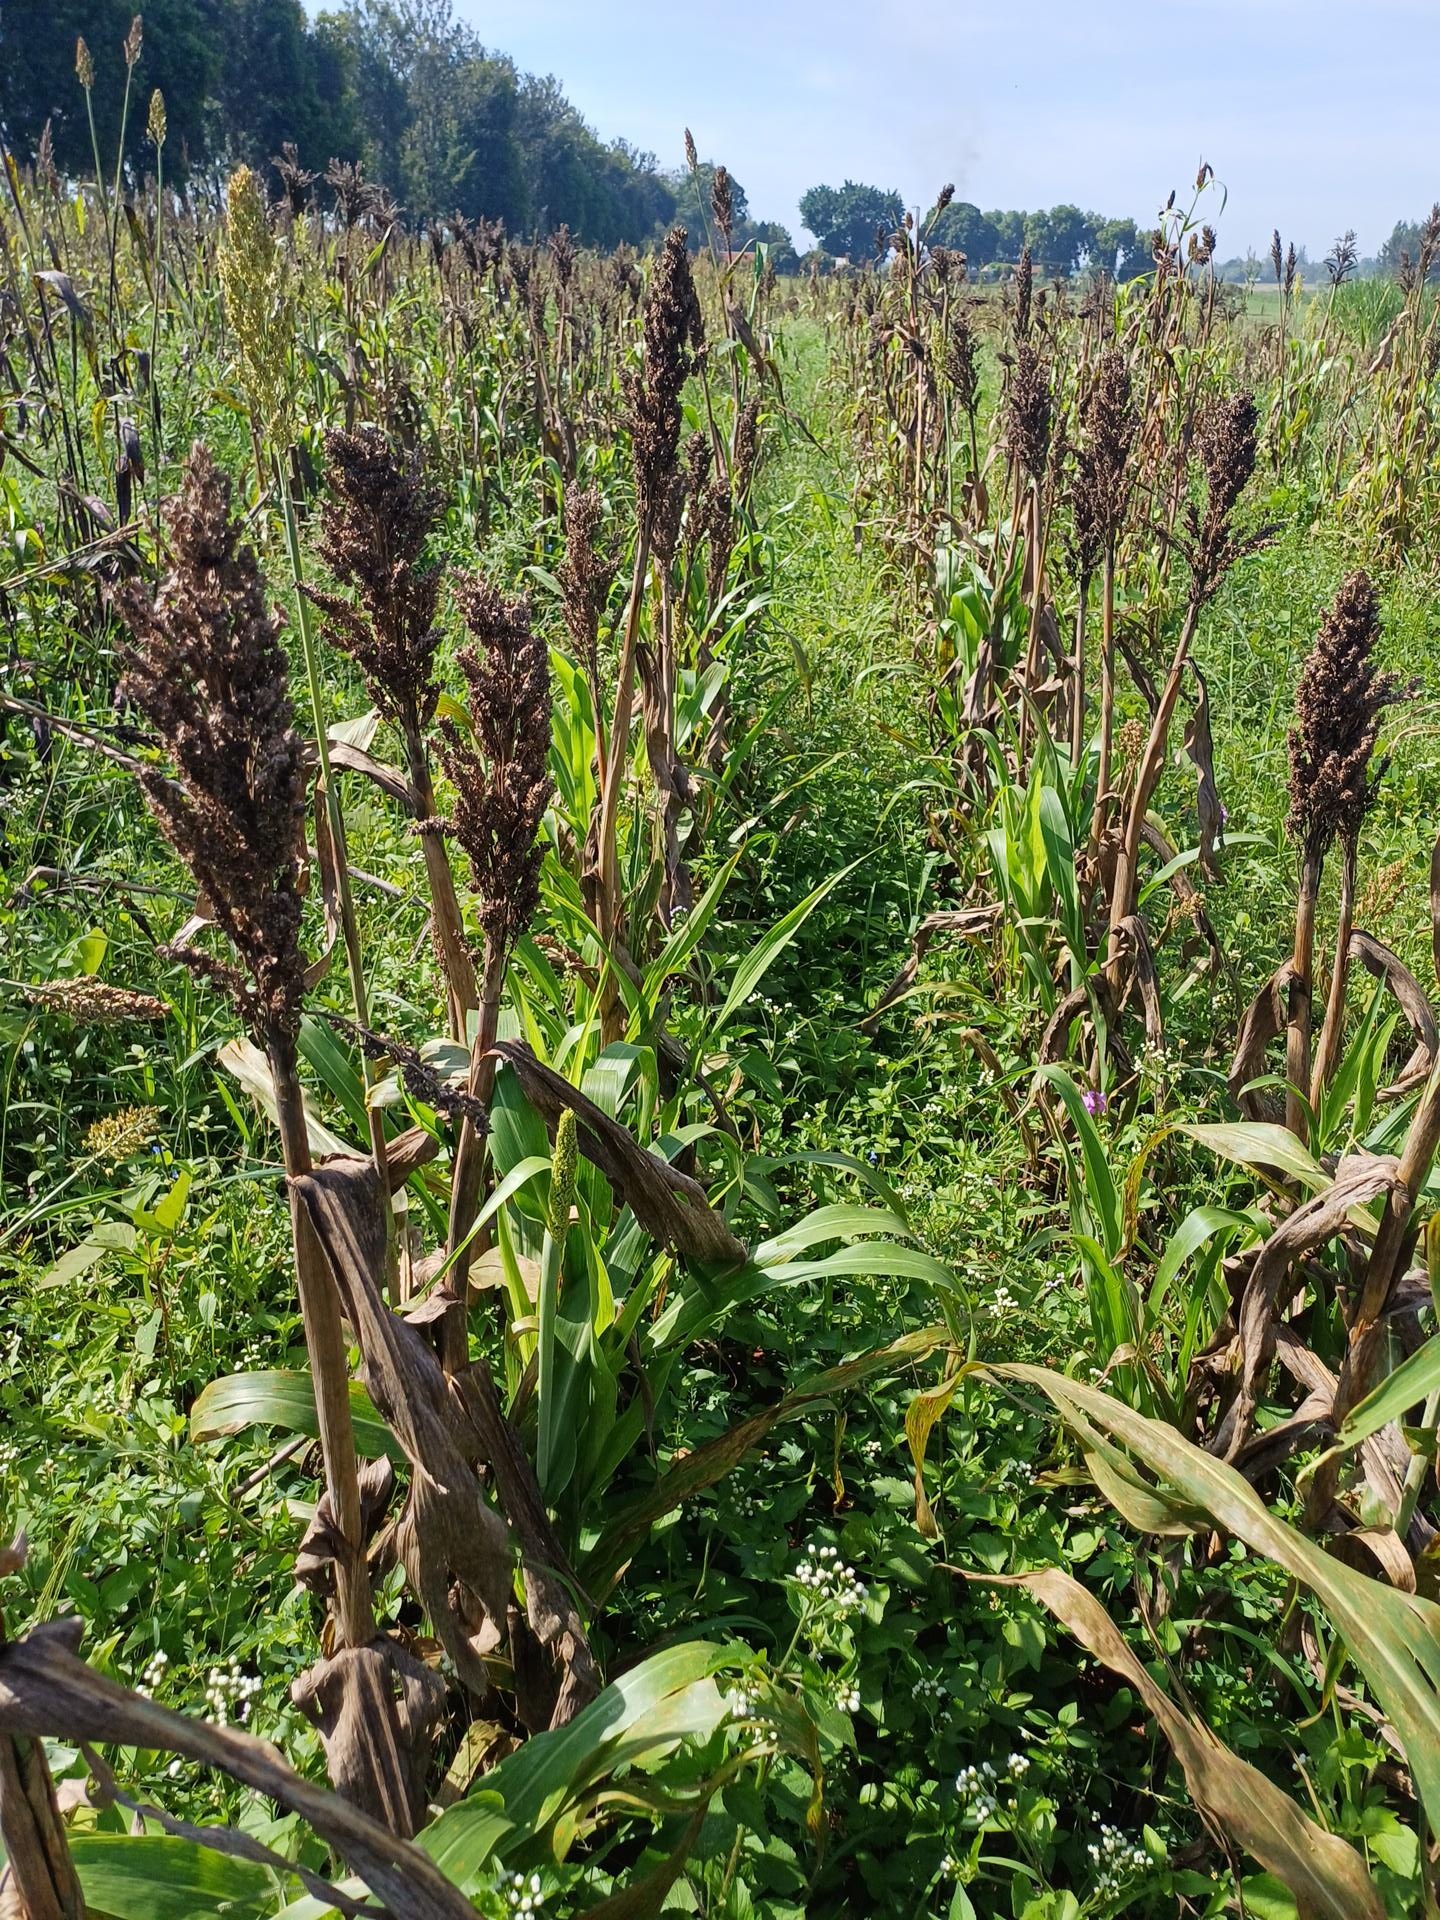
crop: sorghum
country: Kenya
